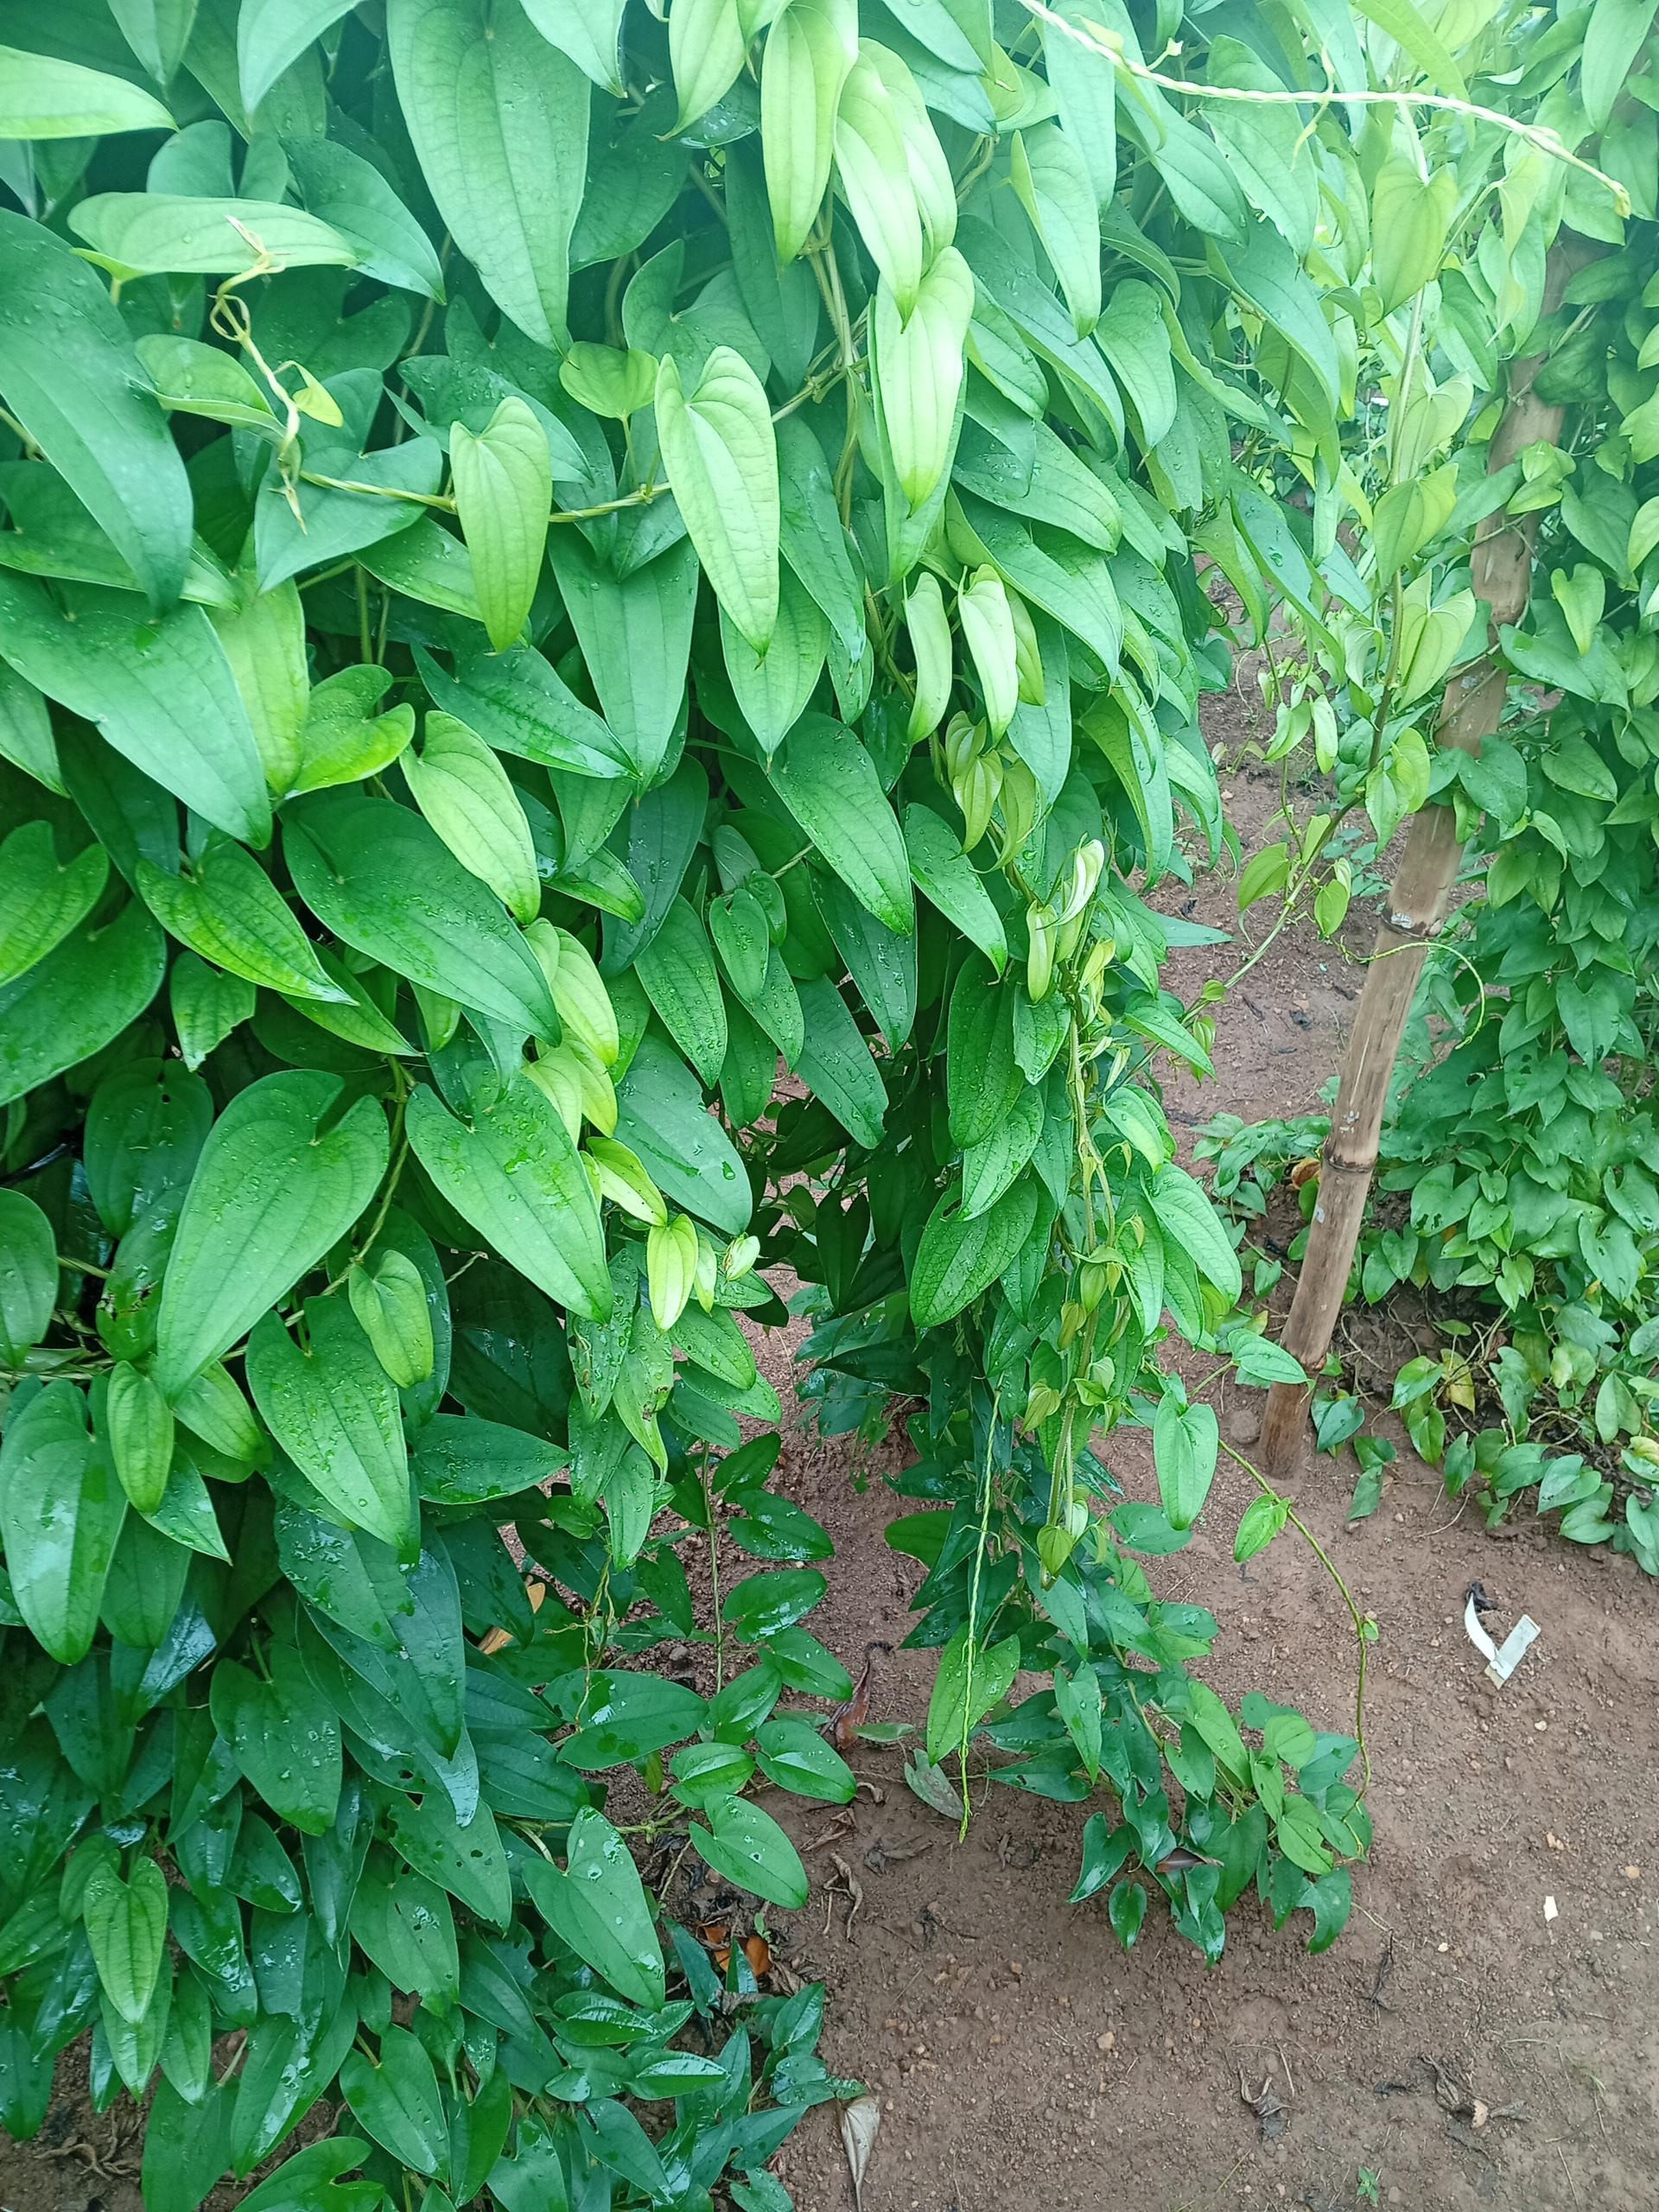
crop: yam
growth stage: vegetative
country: Nigeria
